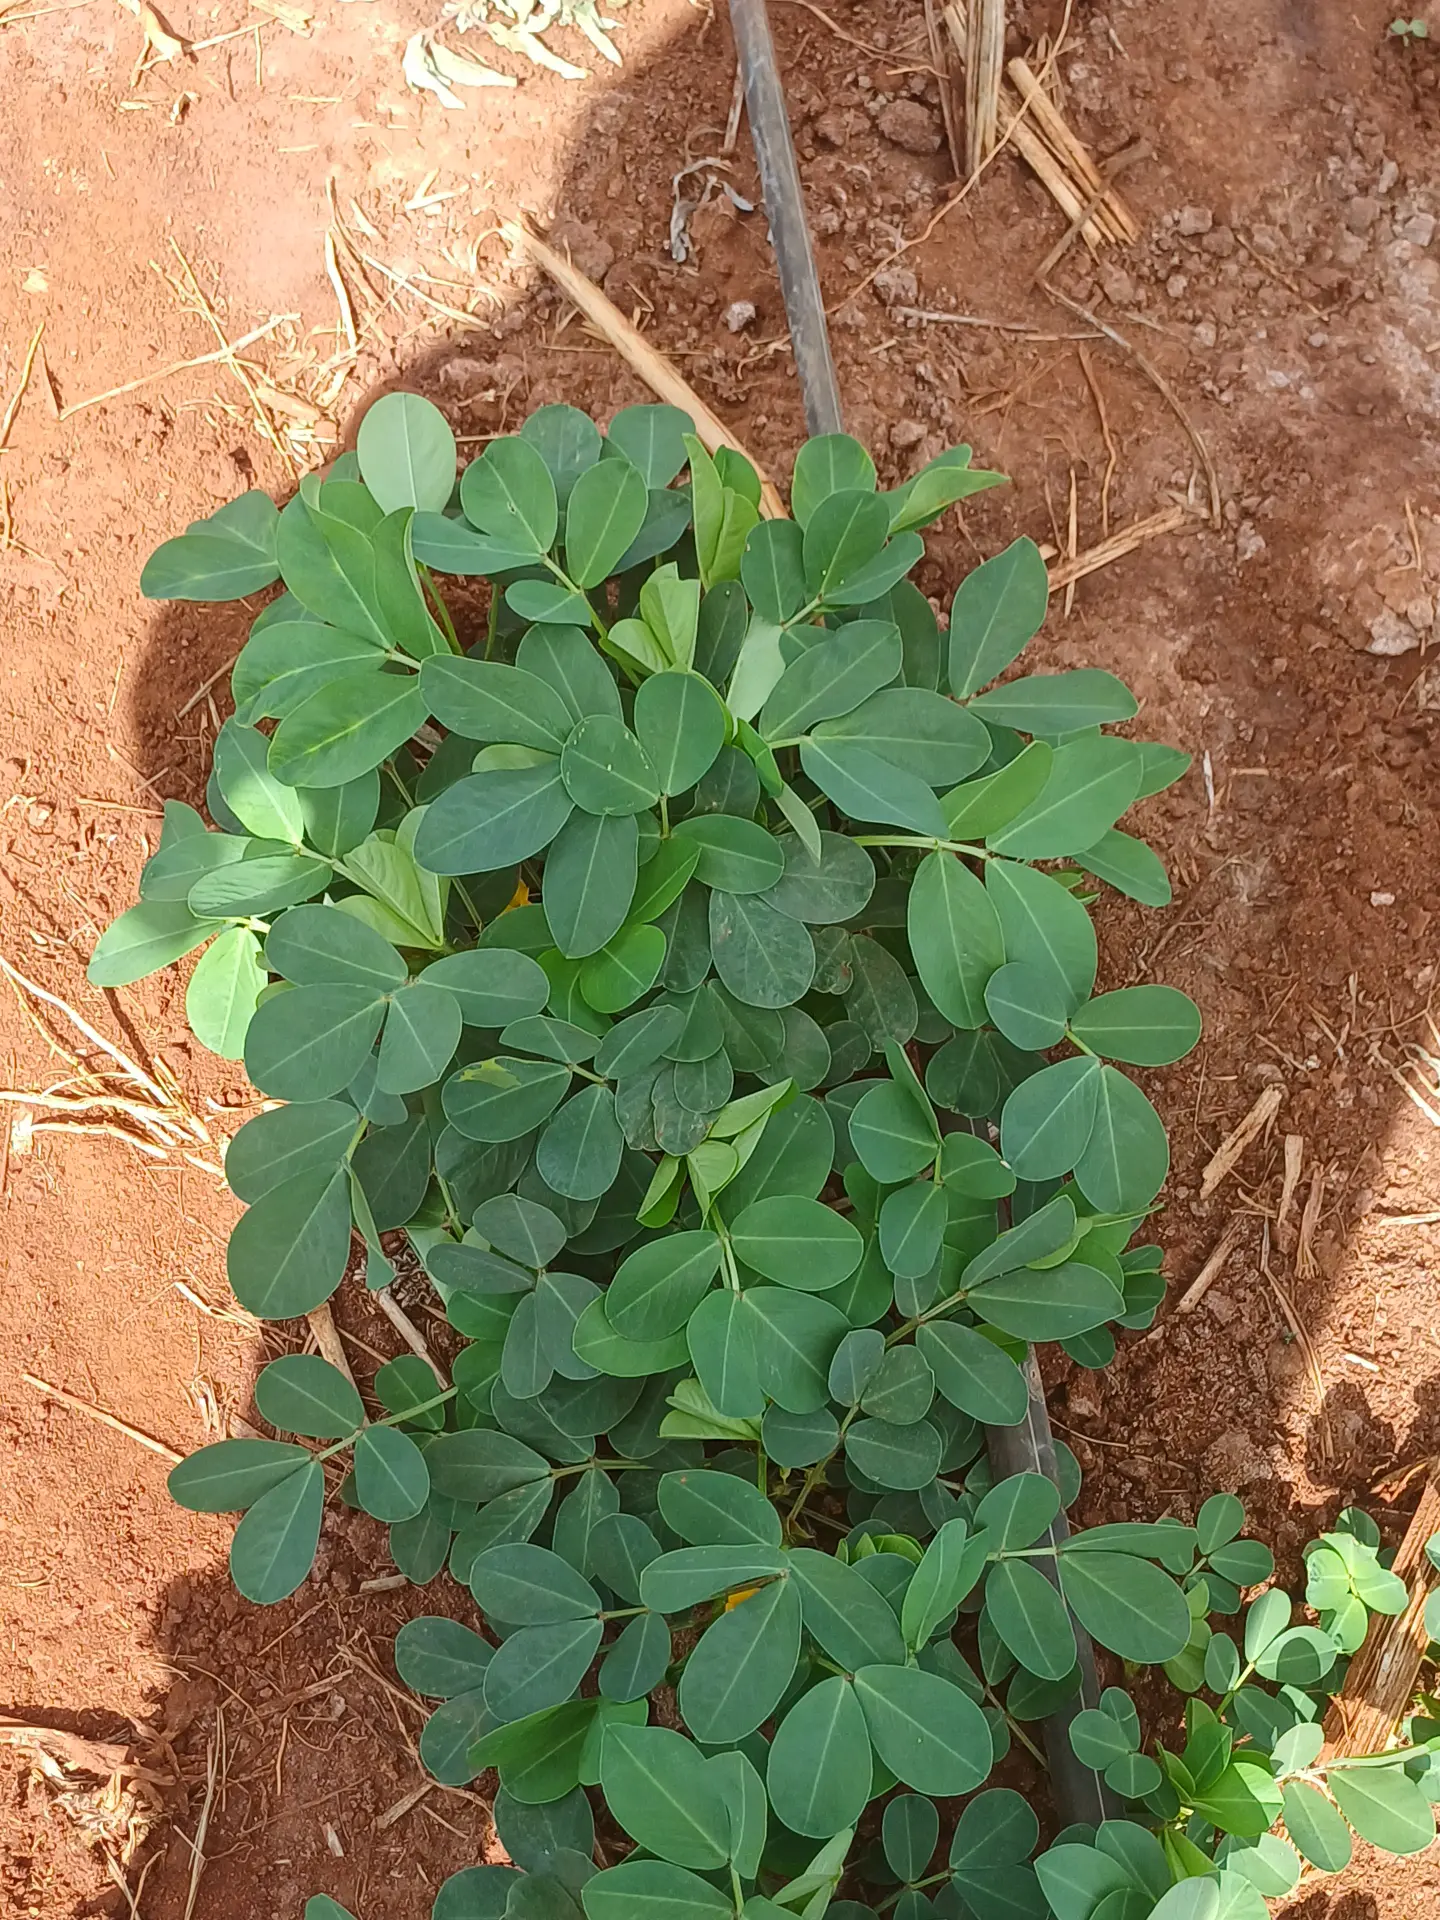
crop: groundnut
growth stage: vegetative
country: Kenya
